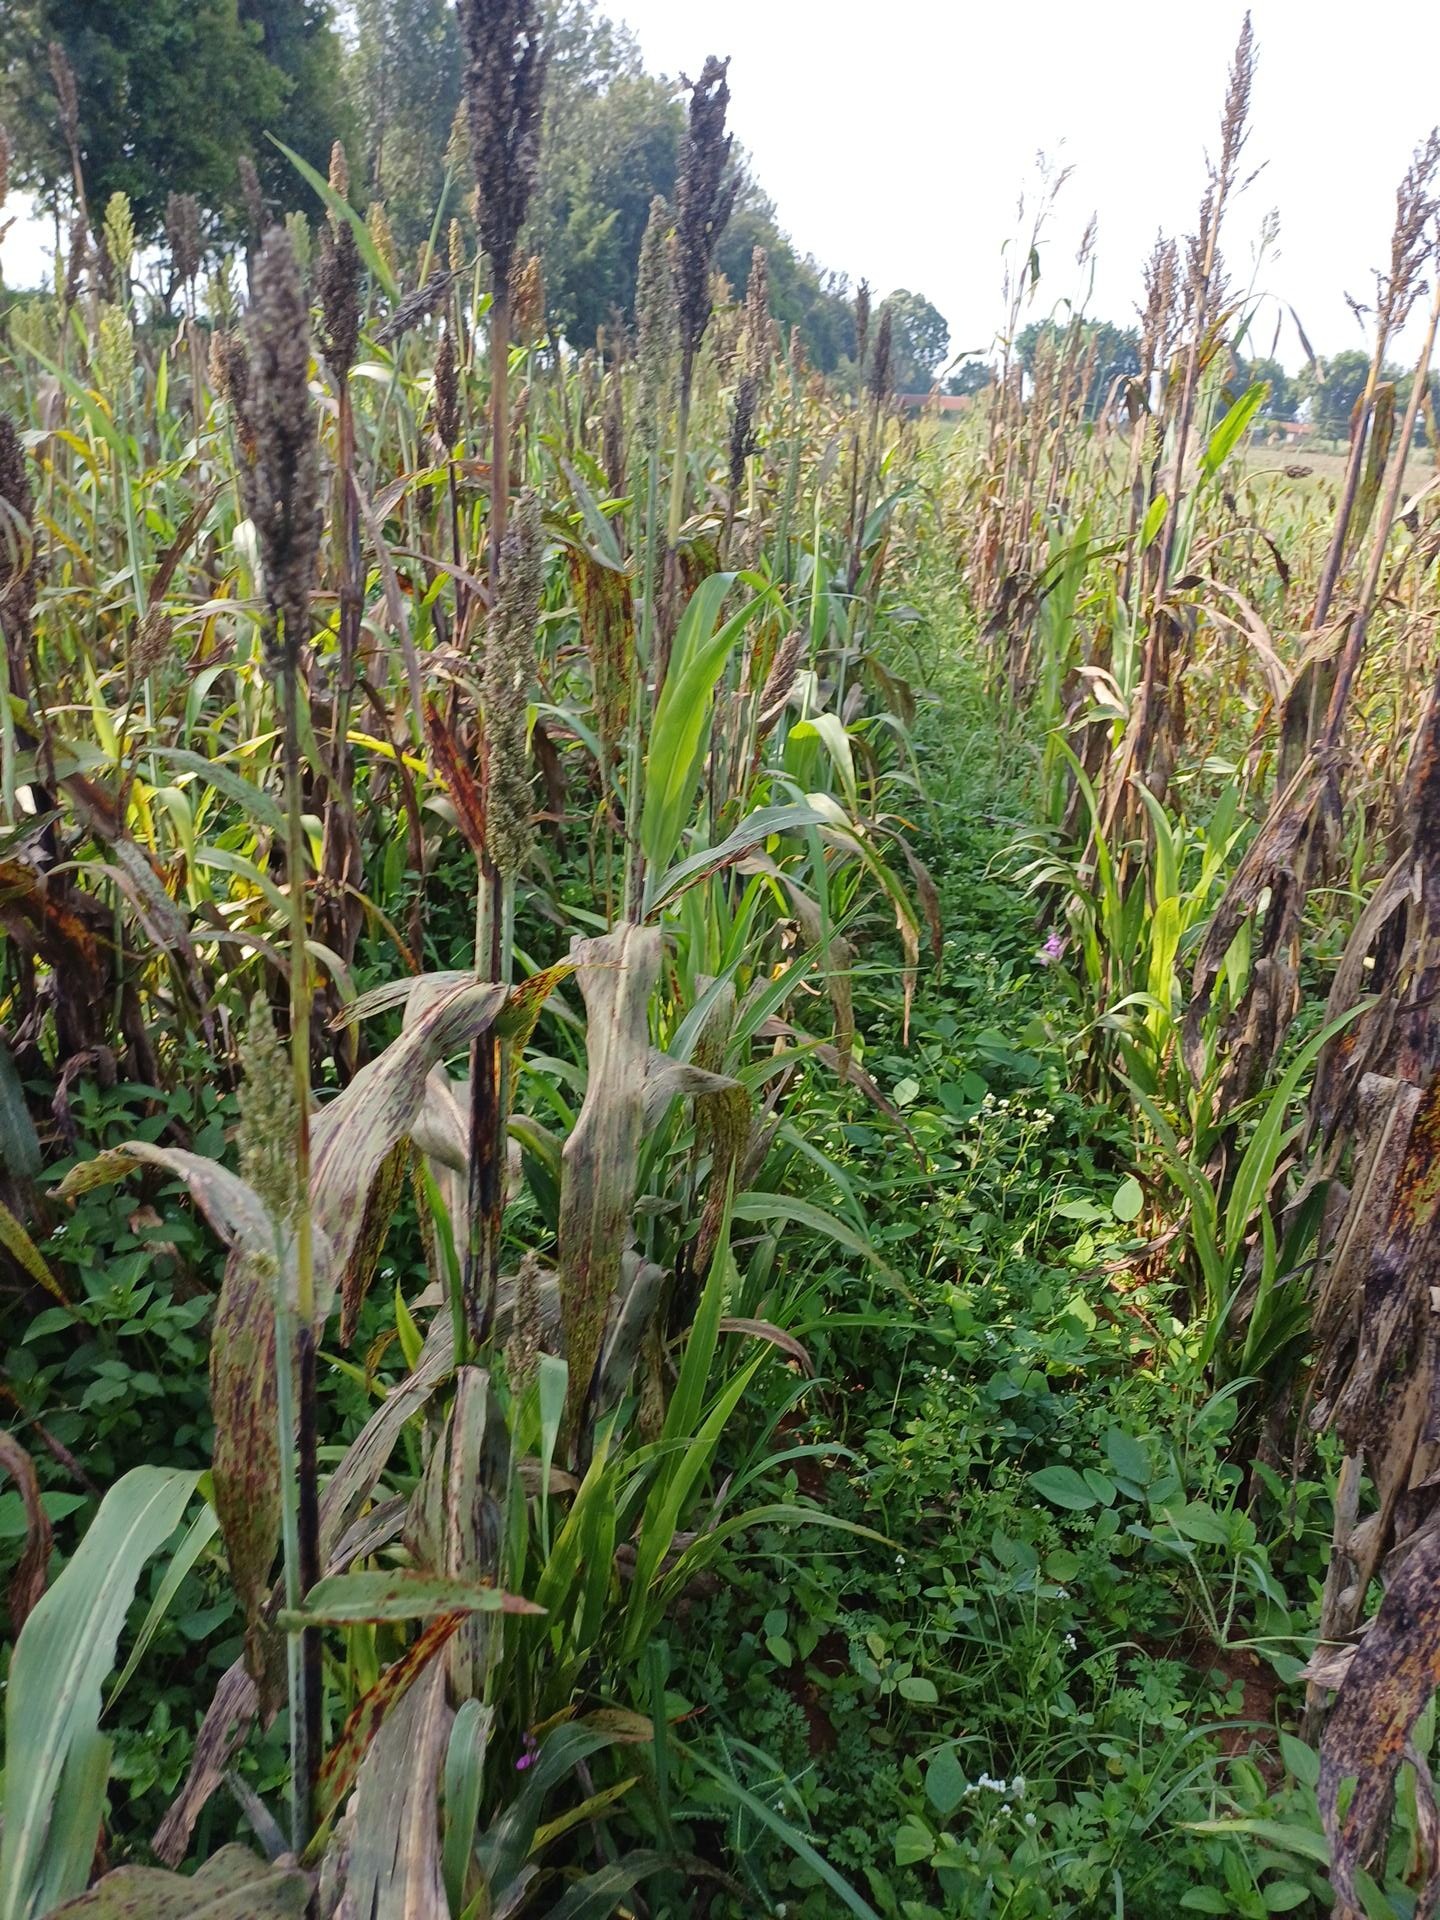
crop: sorghum
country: Kenya
